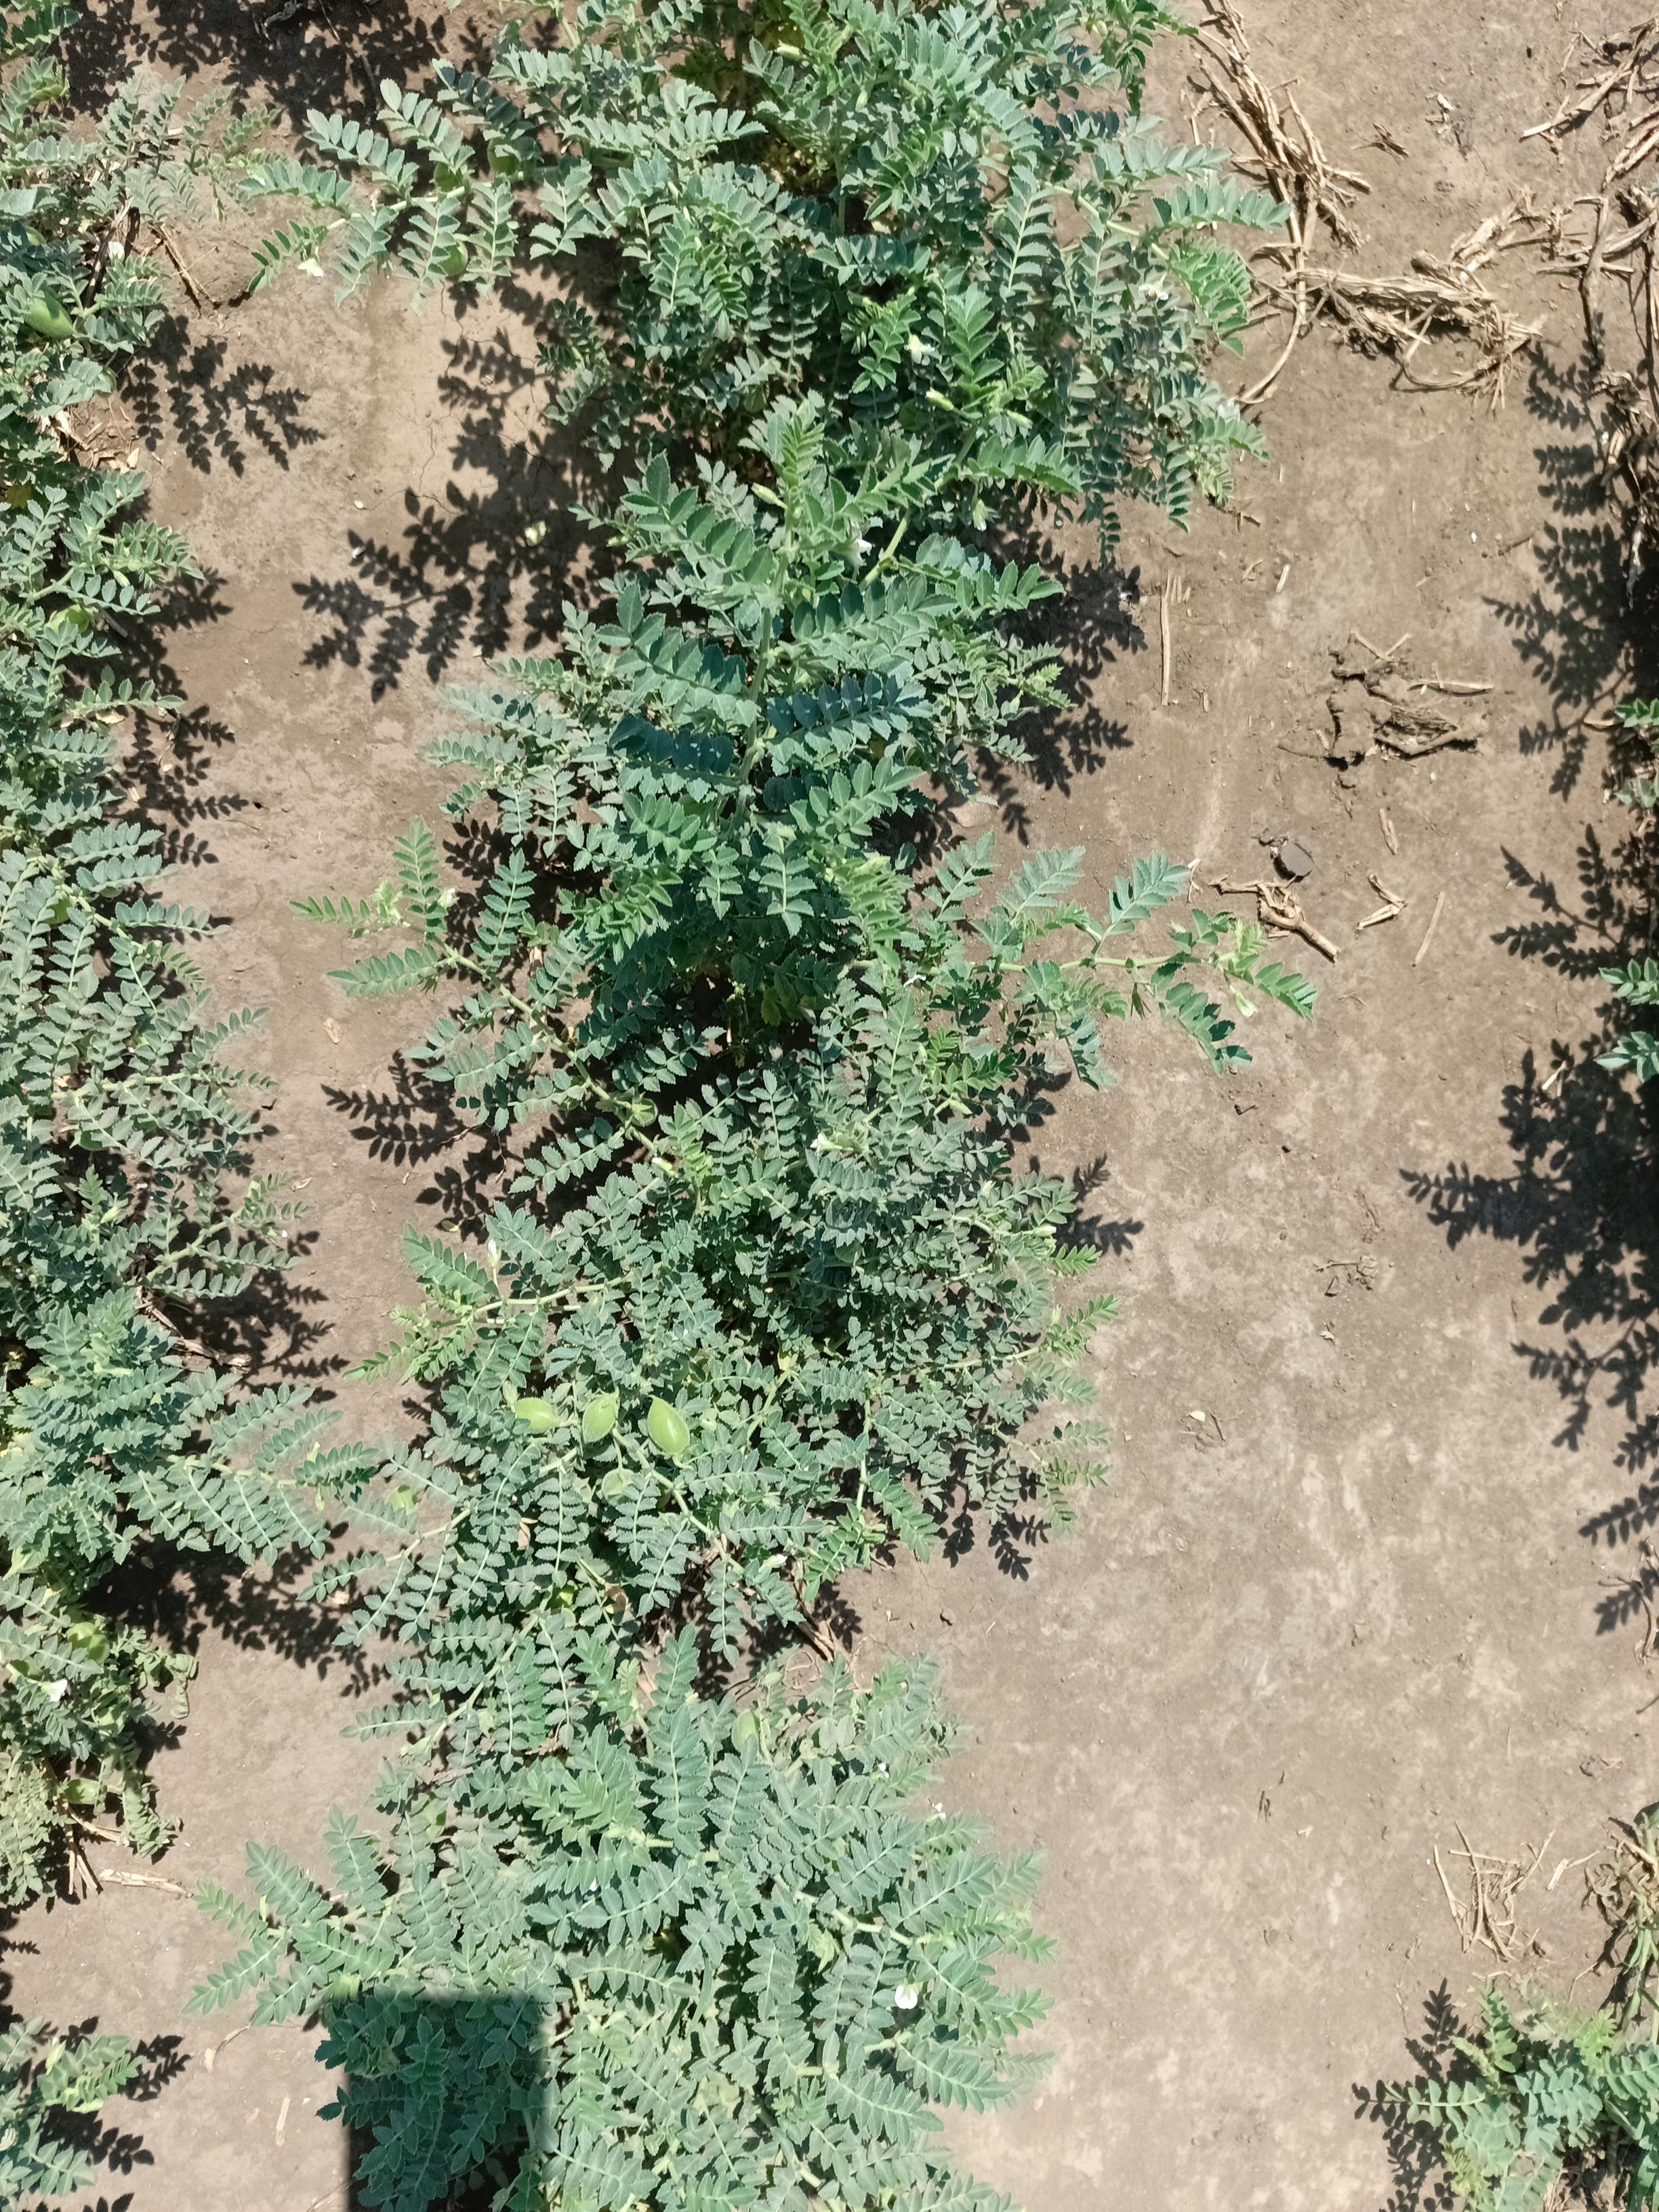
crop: chickpea
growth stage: development pod
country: Tanzania
